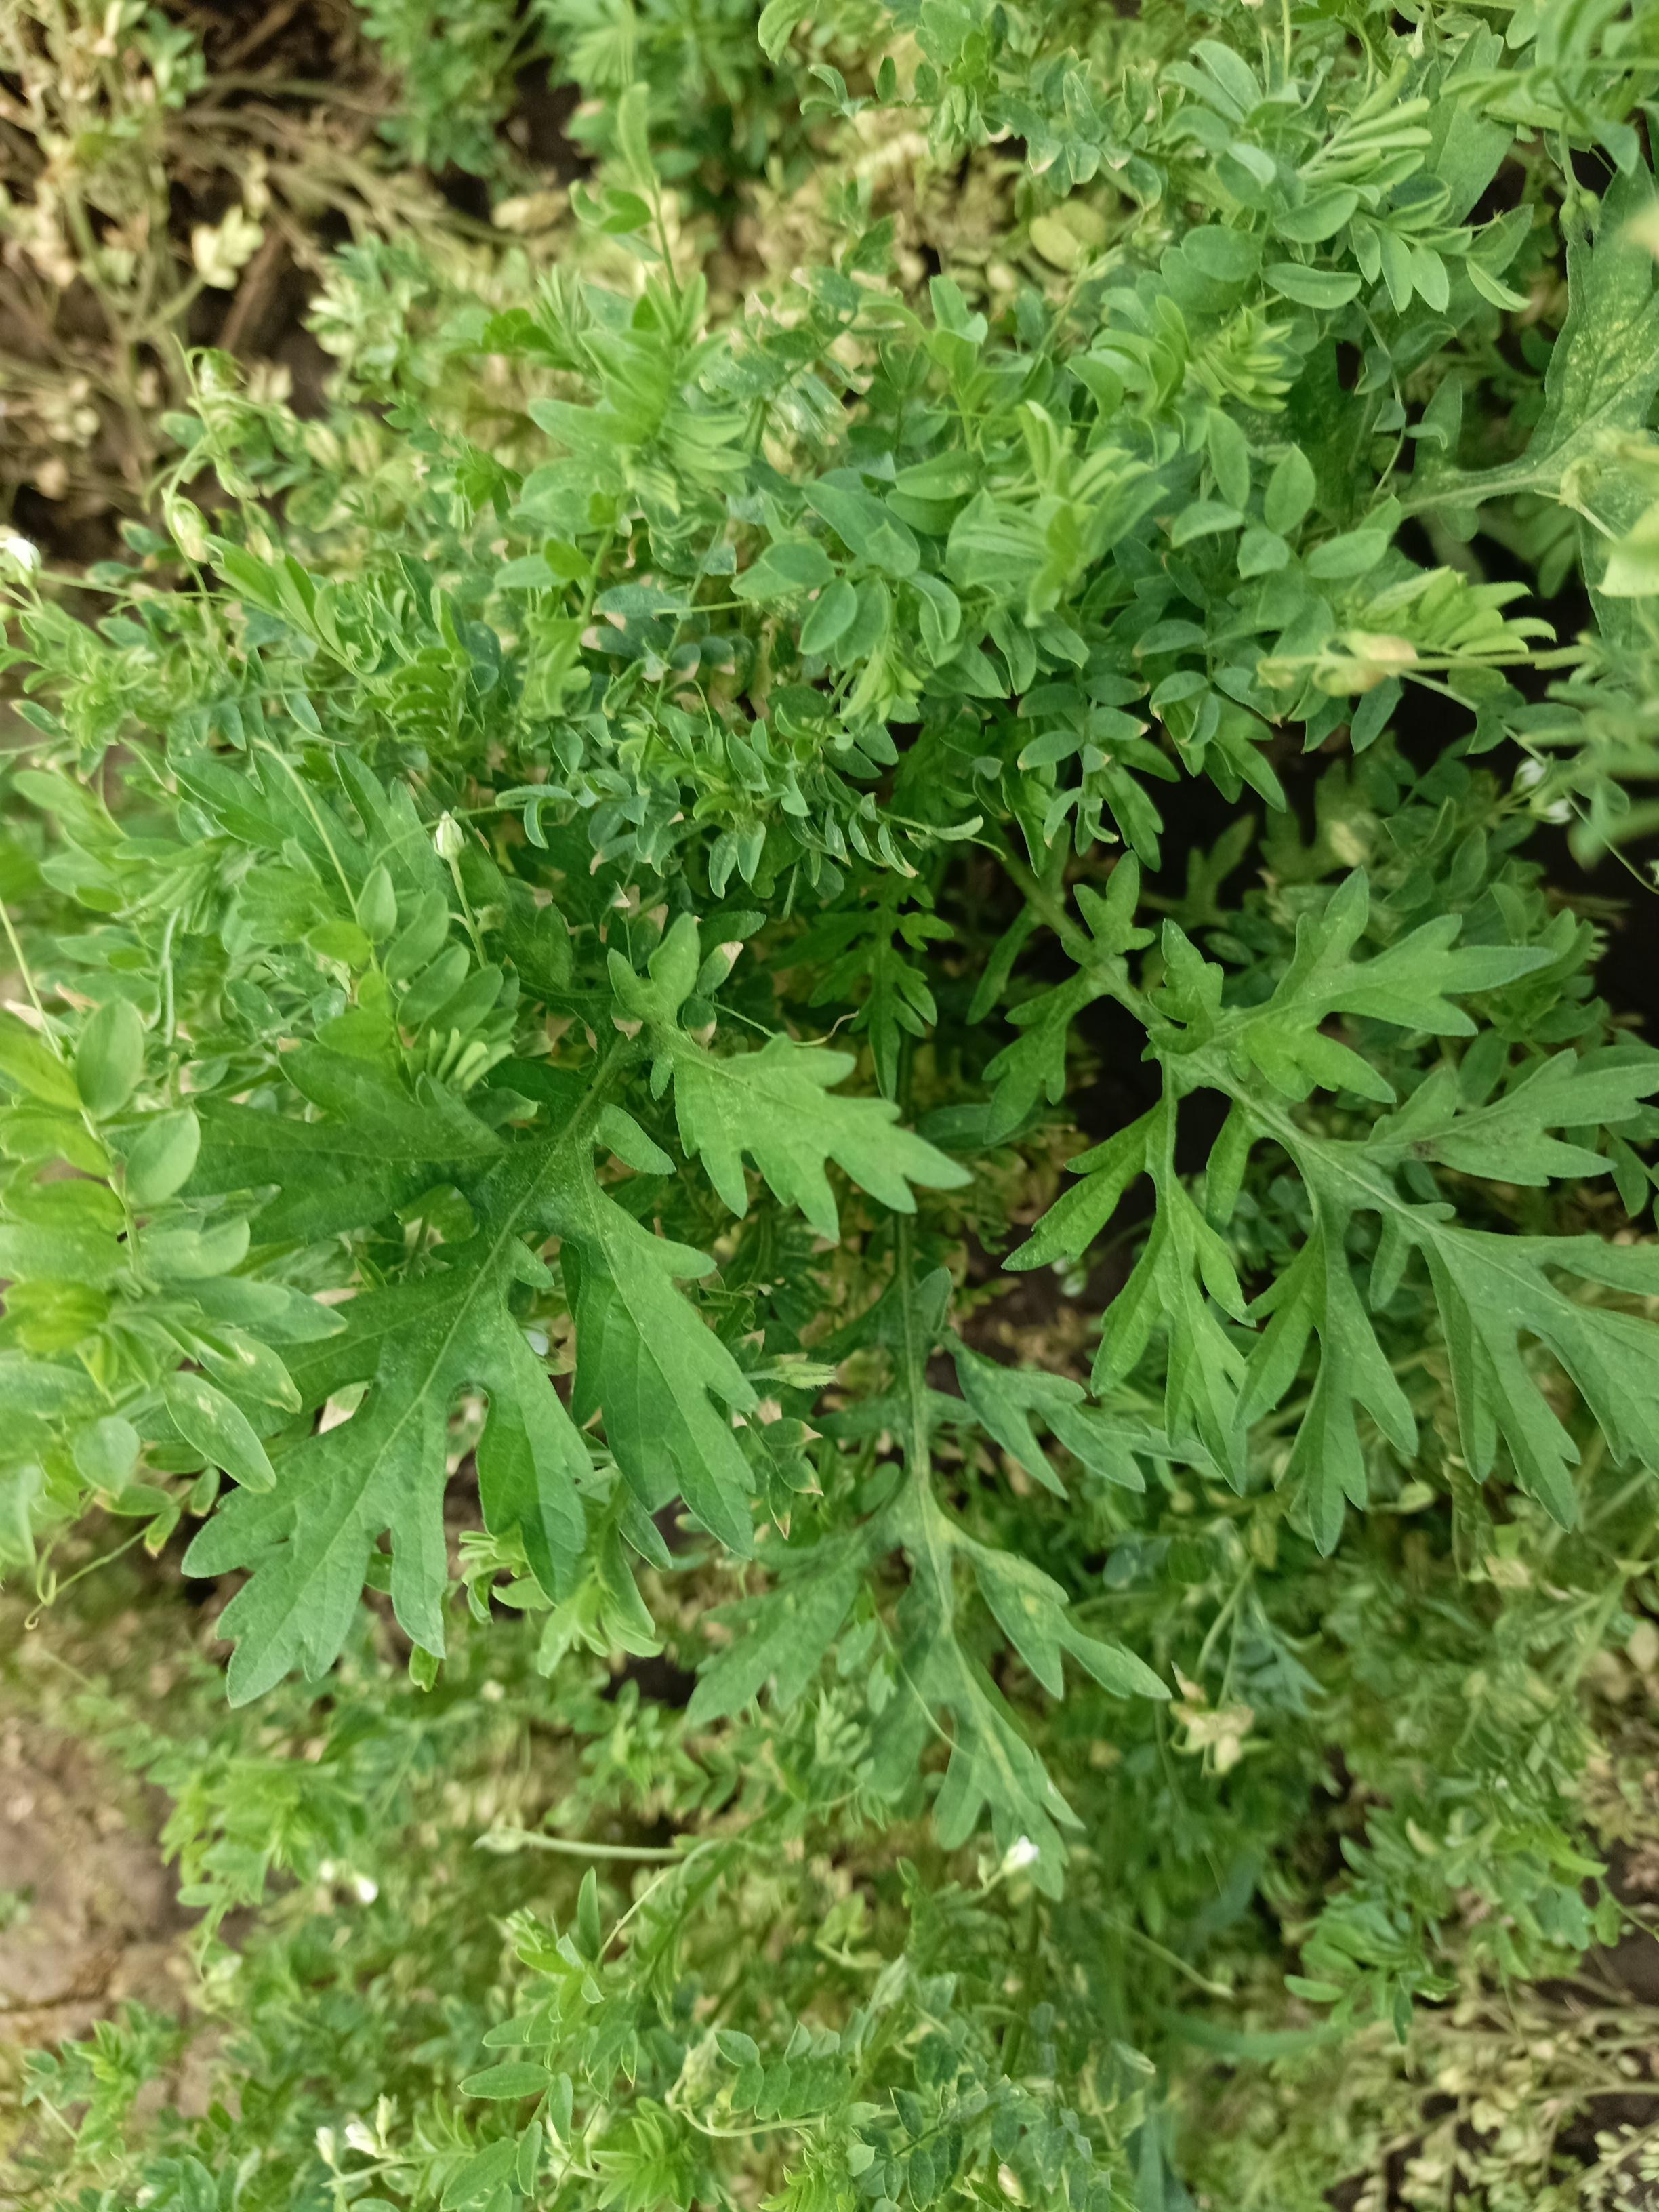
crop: lentil
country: Tanzania
